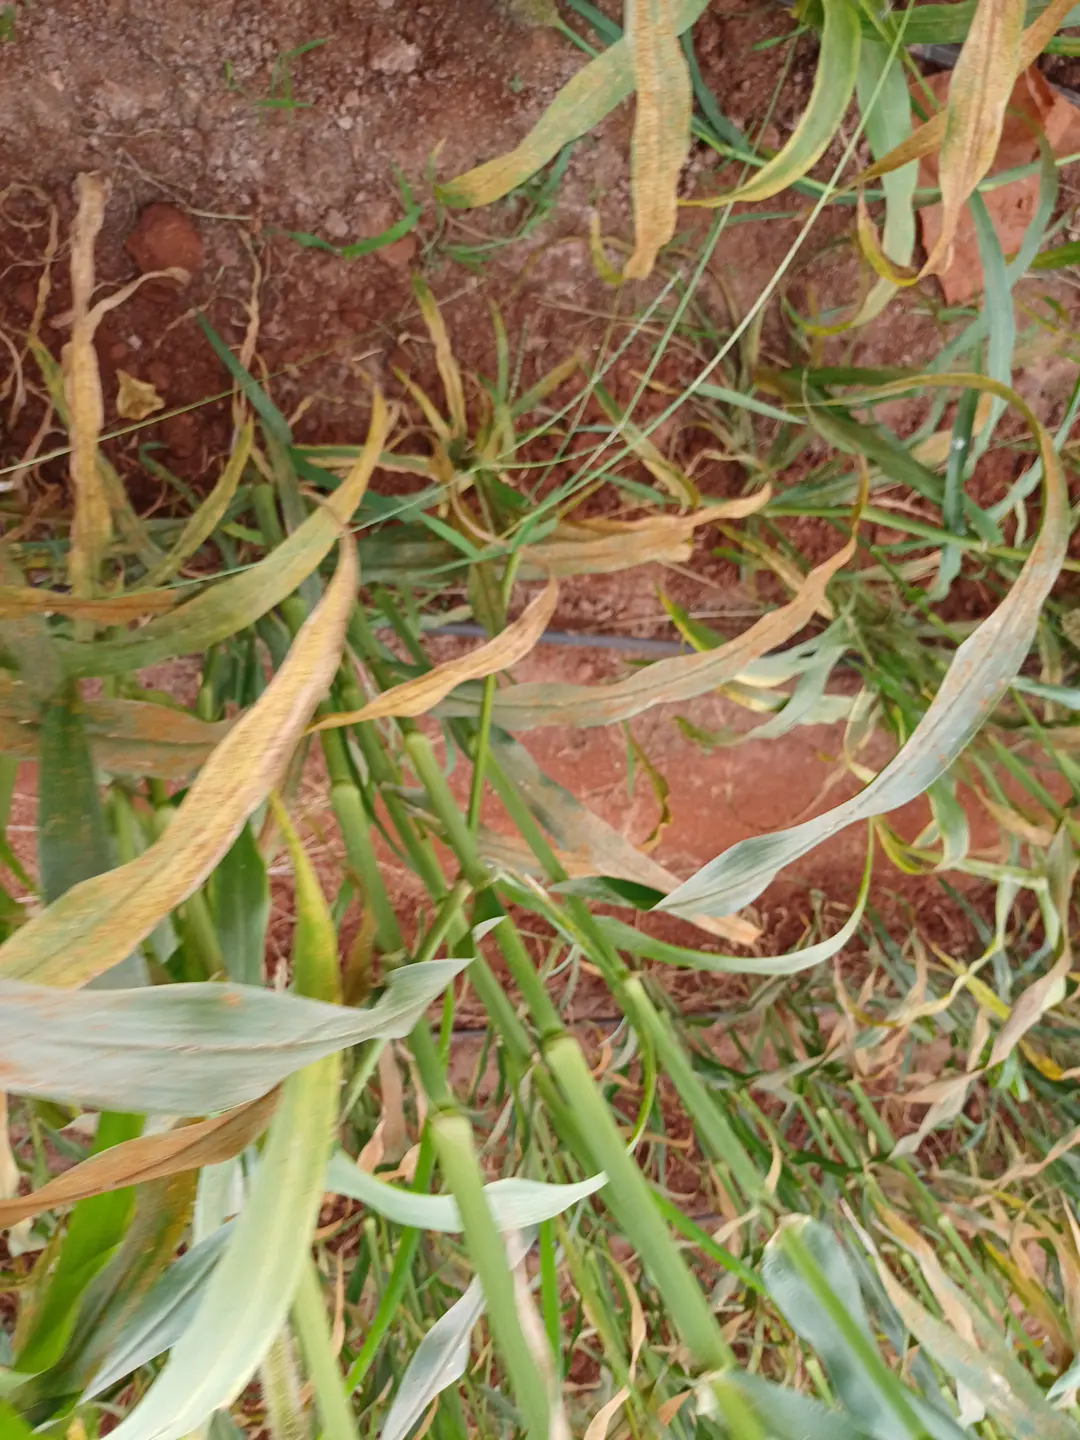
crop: pearl millet
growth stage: filling grain
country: Kenya
